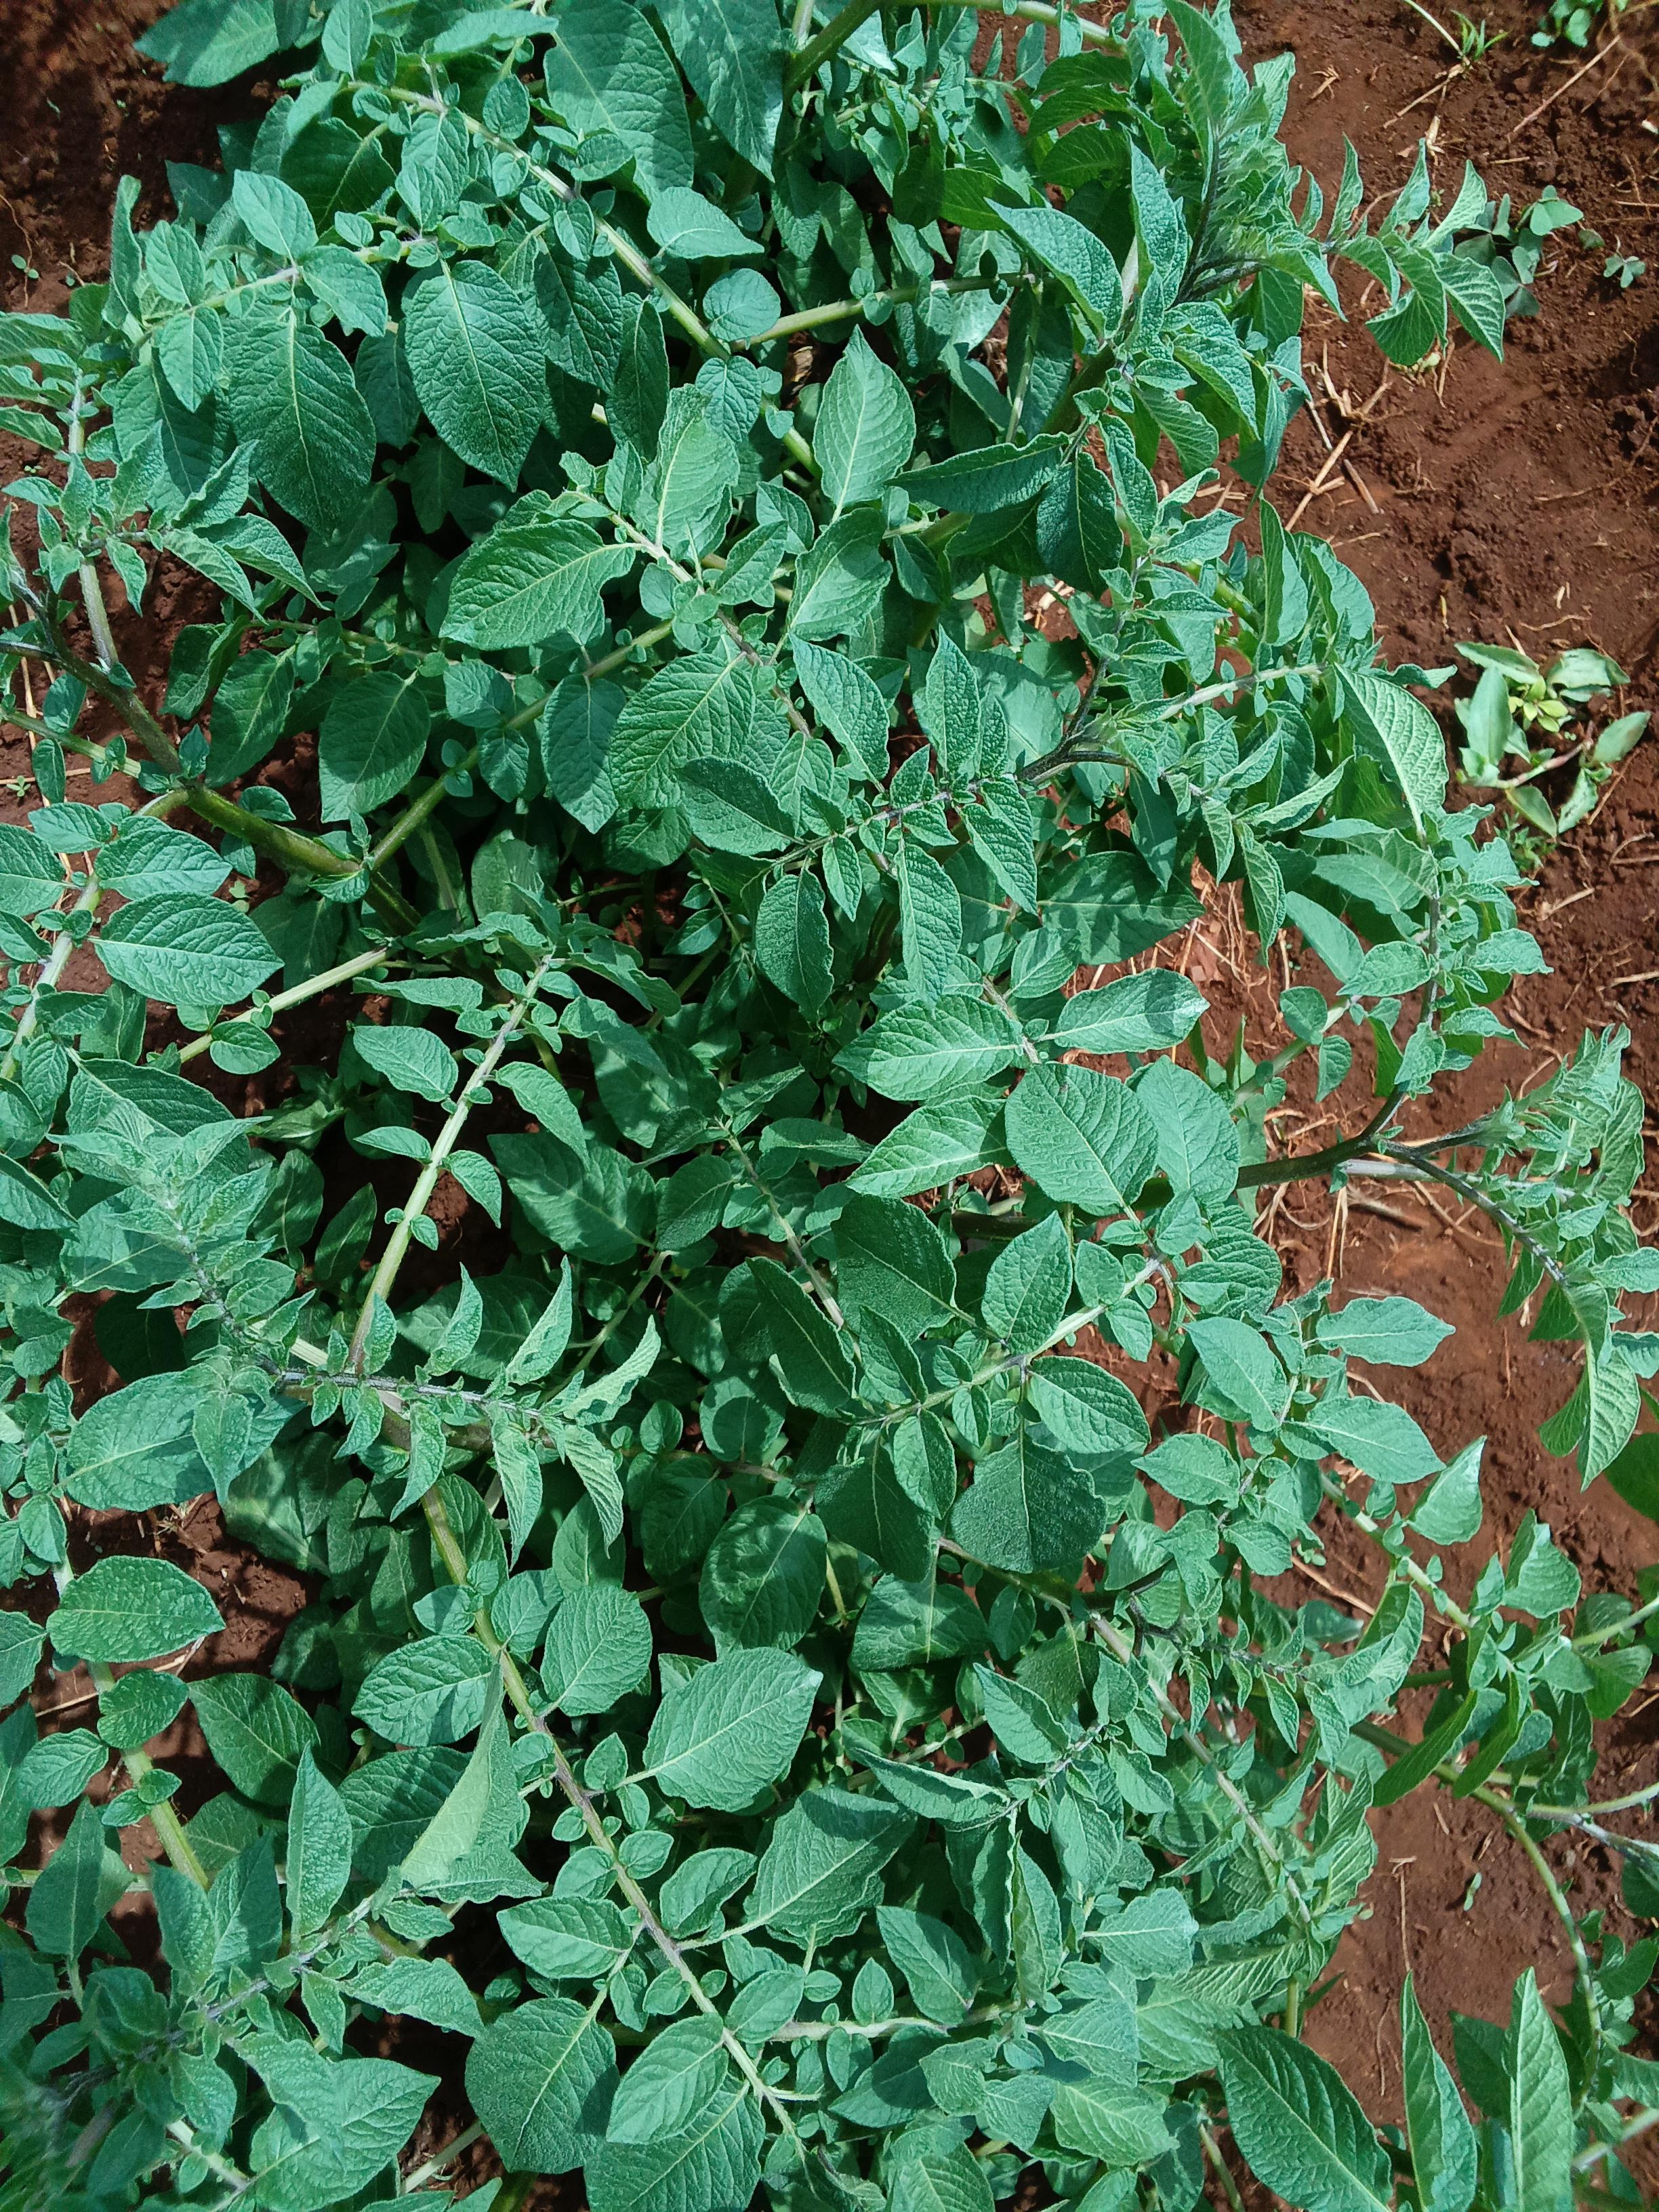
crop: potato
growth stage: vegetative
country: Kenya
